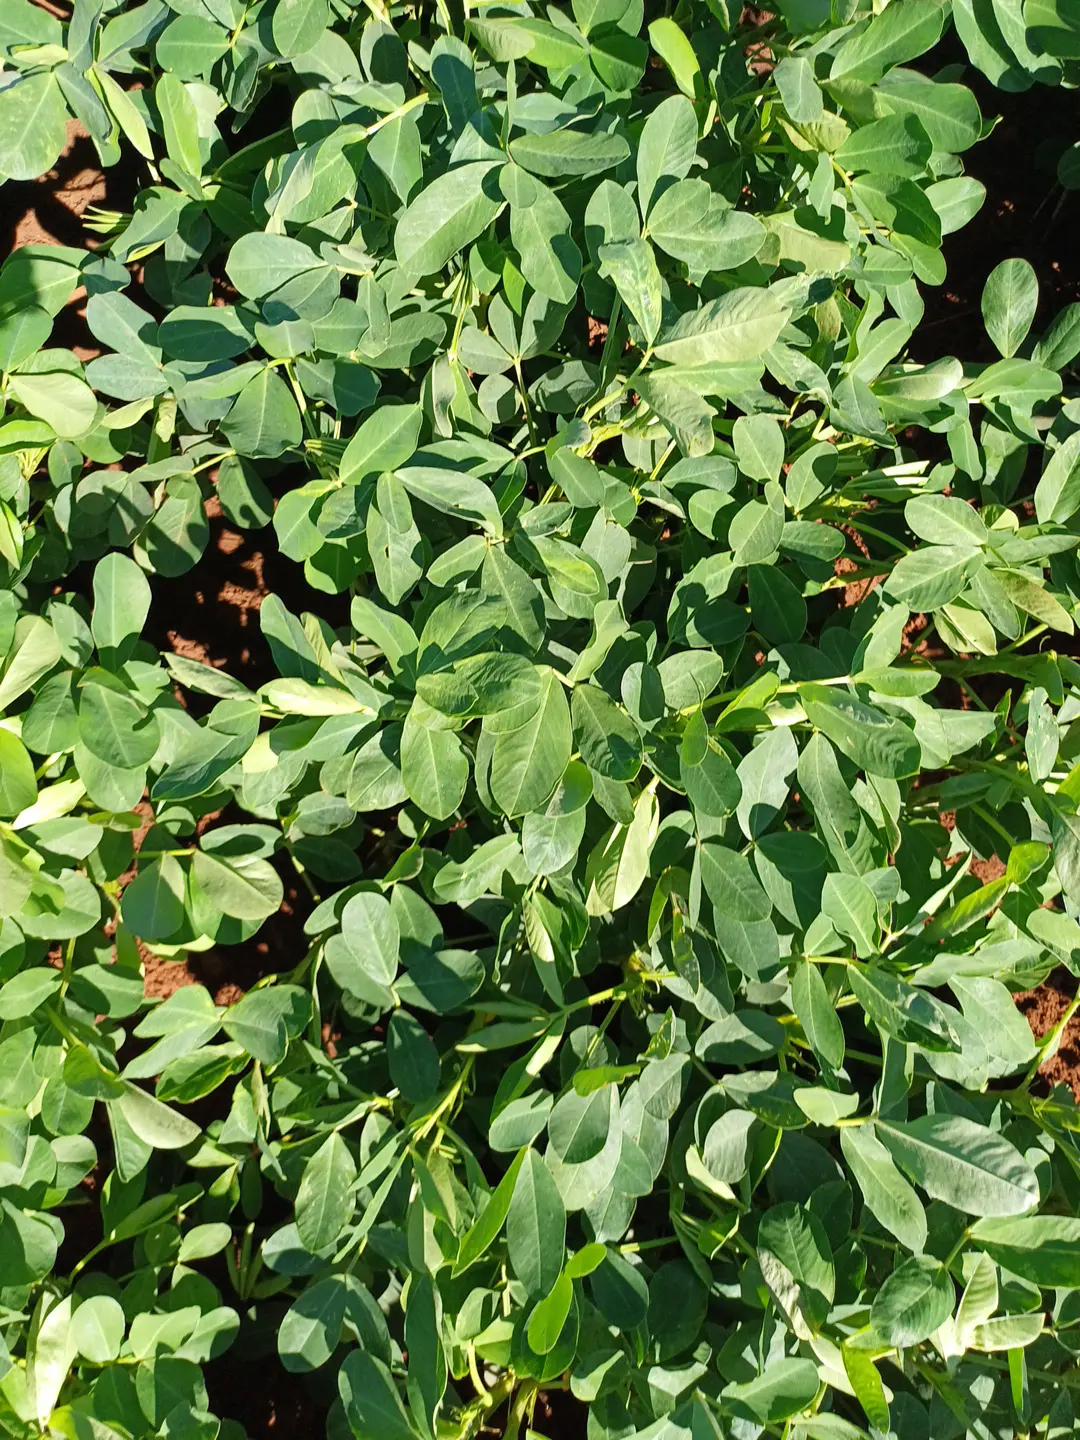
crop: groundnut
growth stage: flowering
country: Kenya
